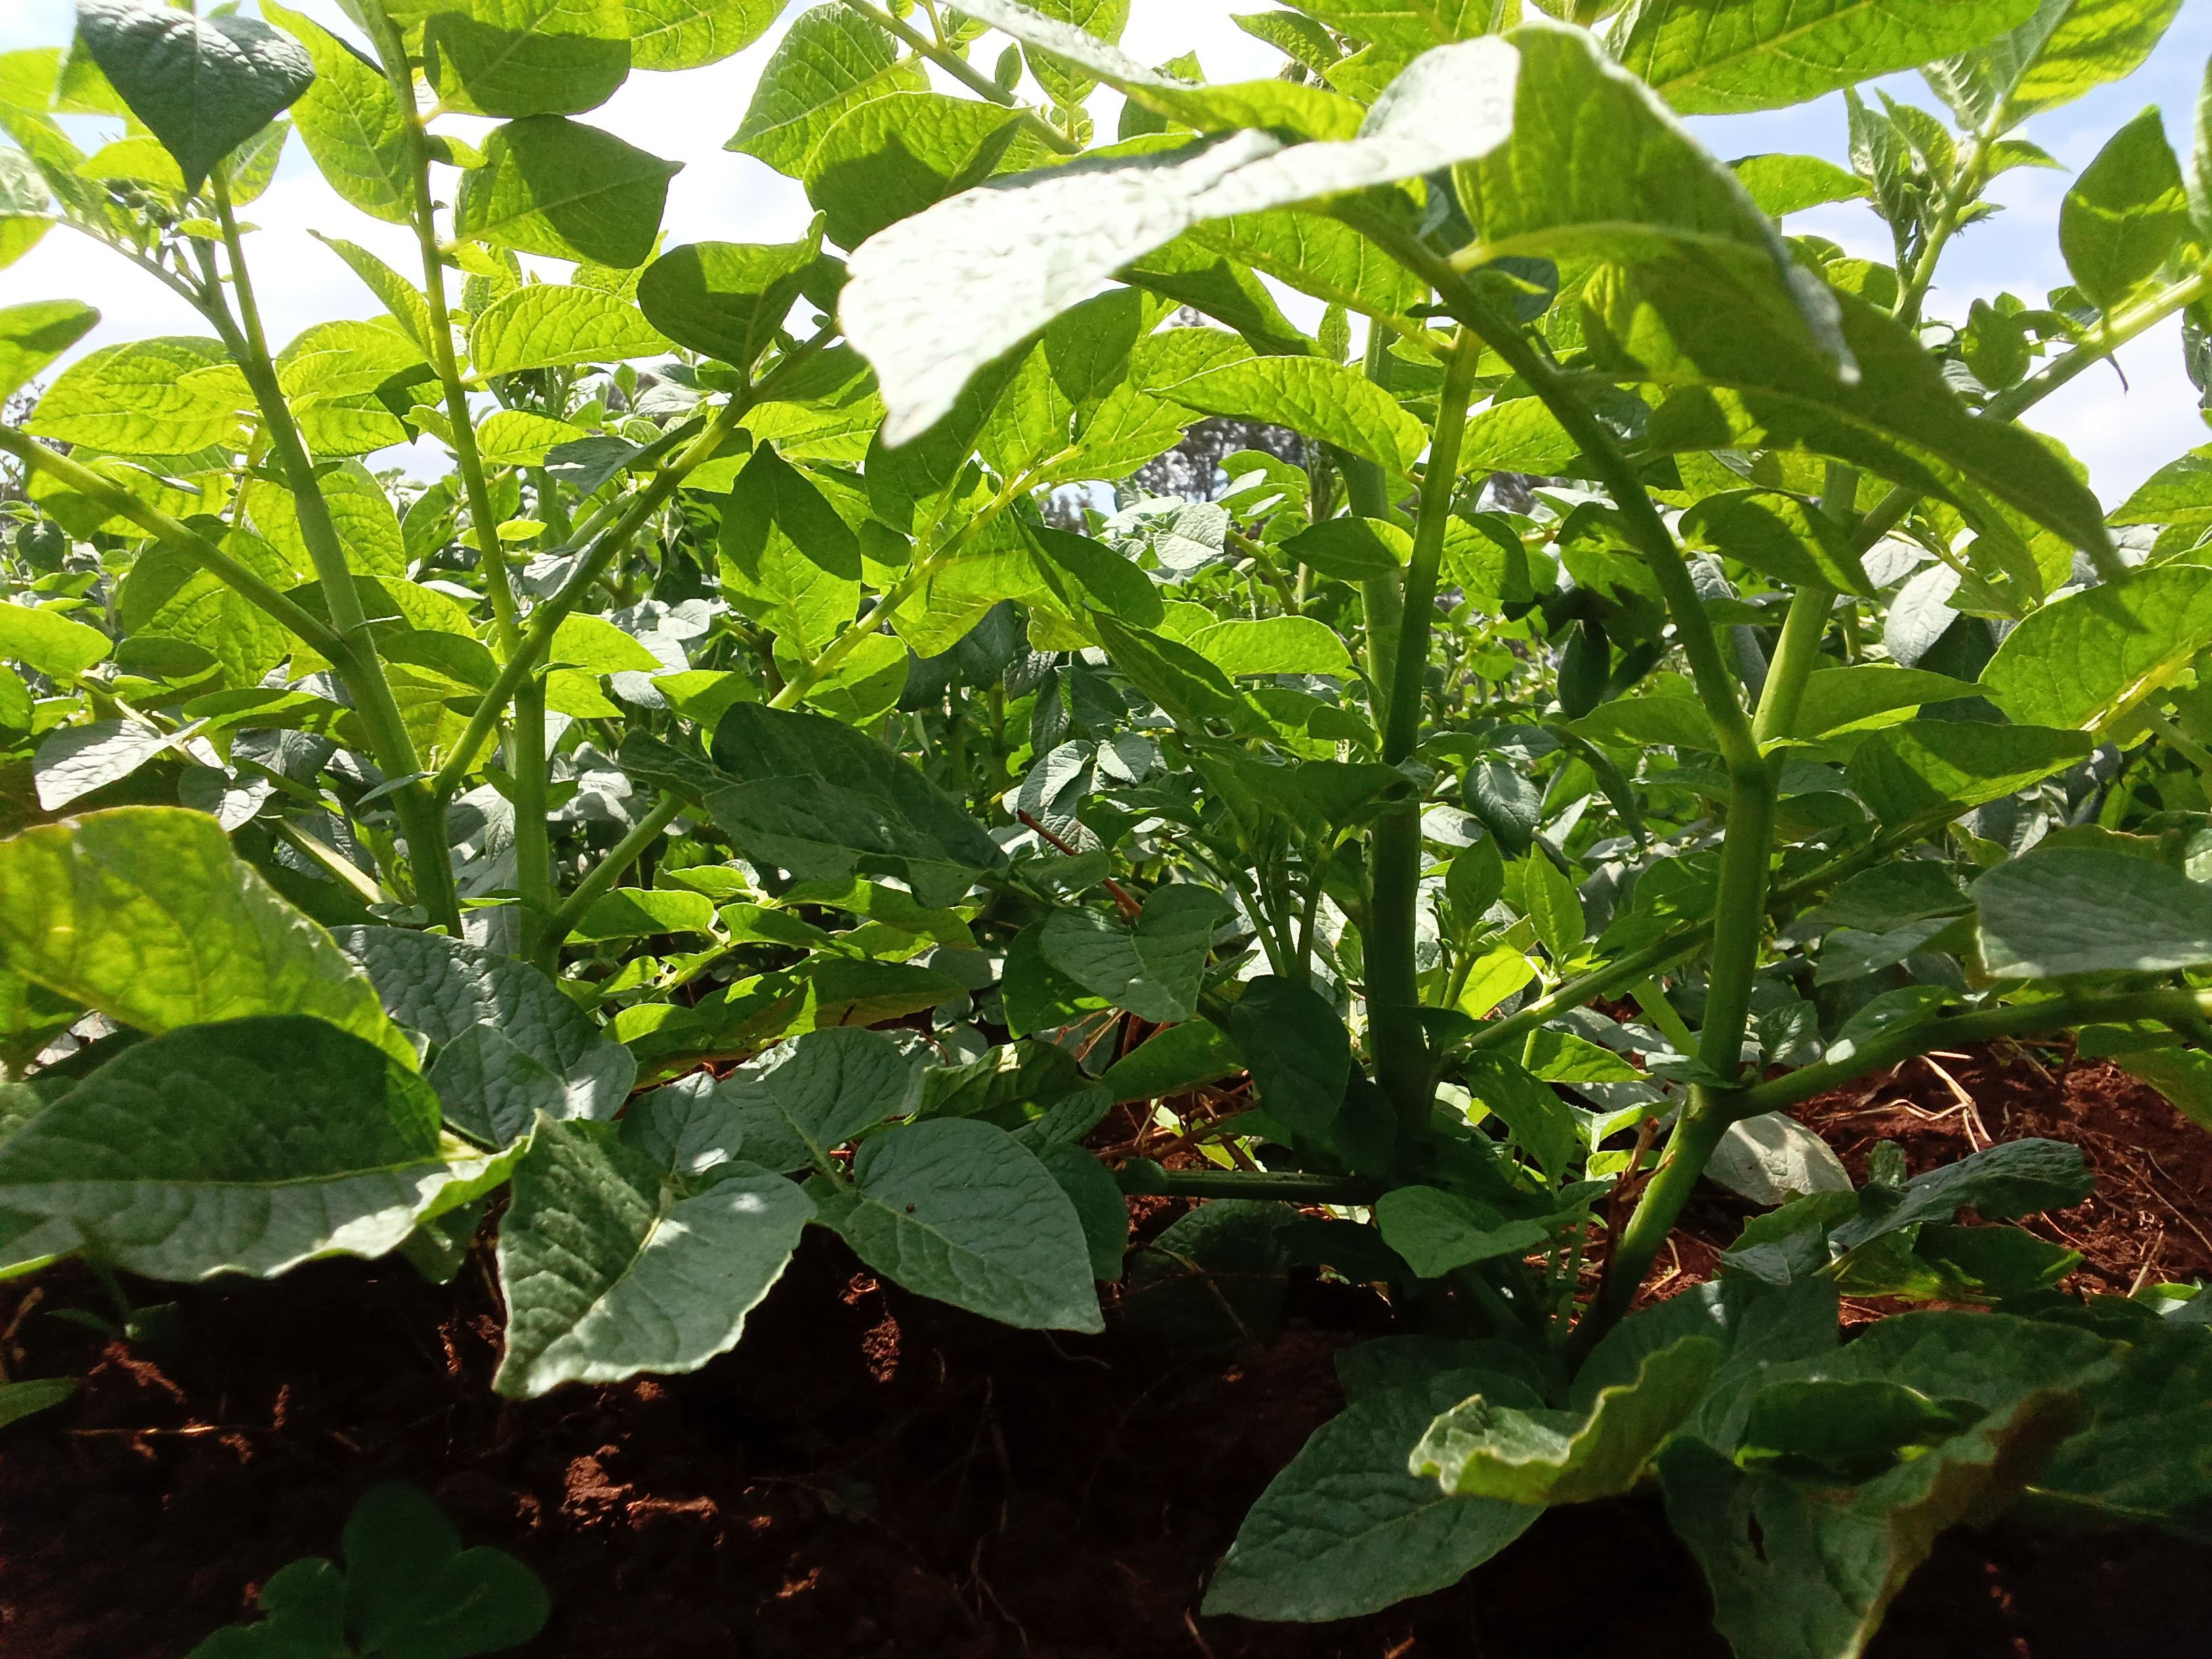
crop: potato
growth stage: vegetative
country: Kenya
